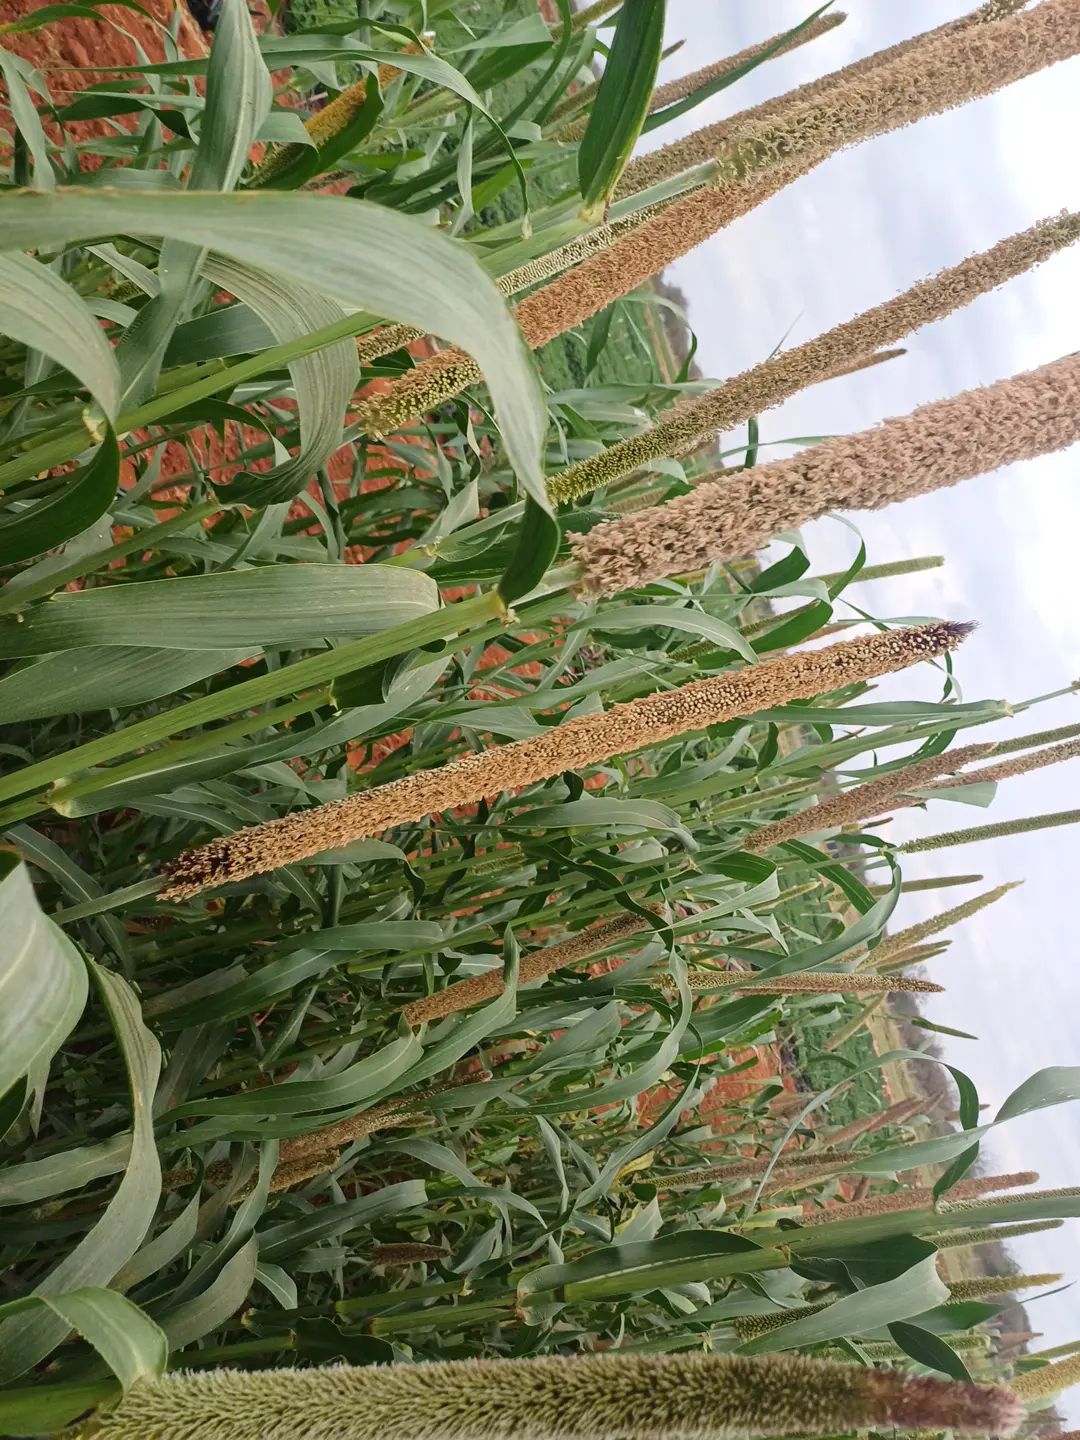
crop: pearl millet
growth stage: filling grain
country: Kenya
